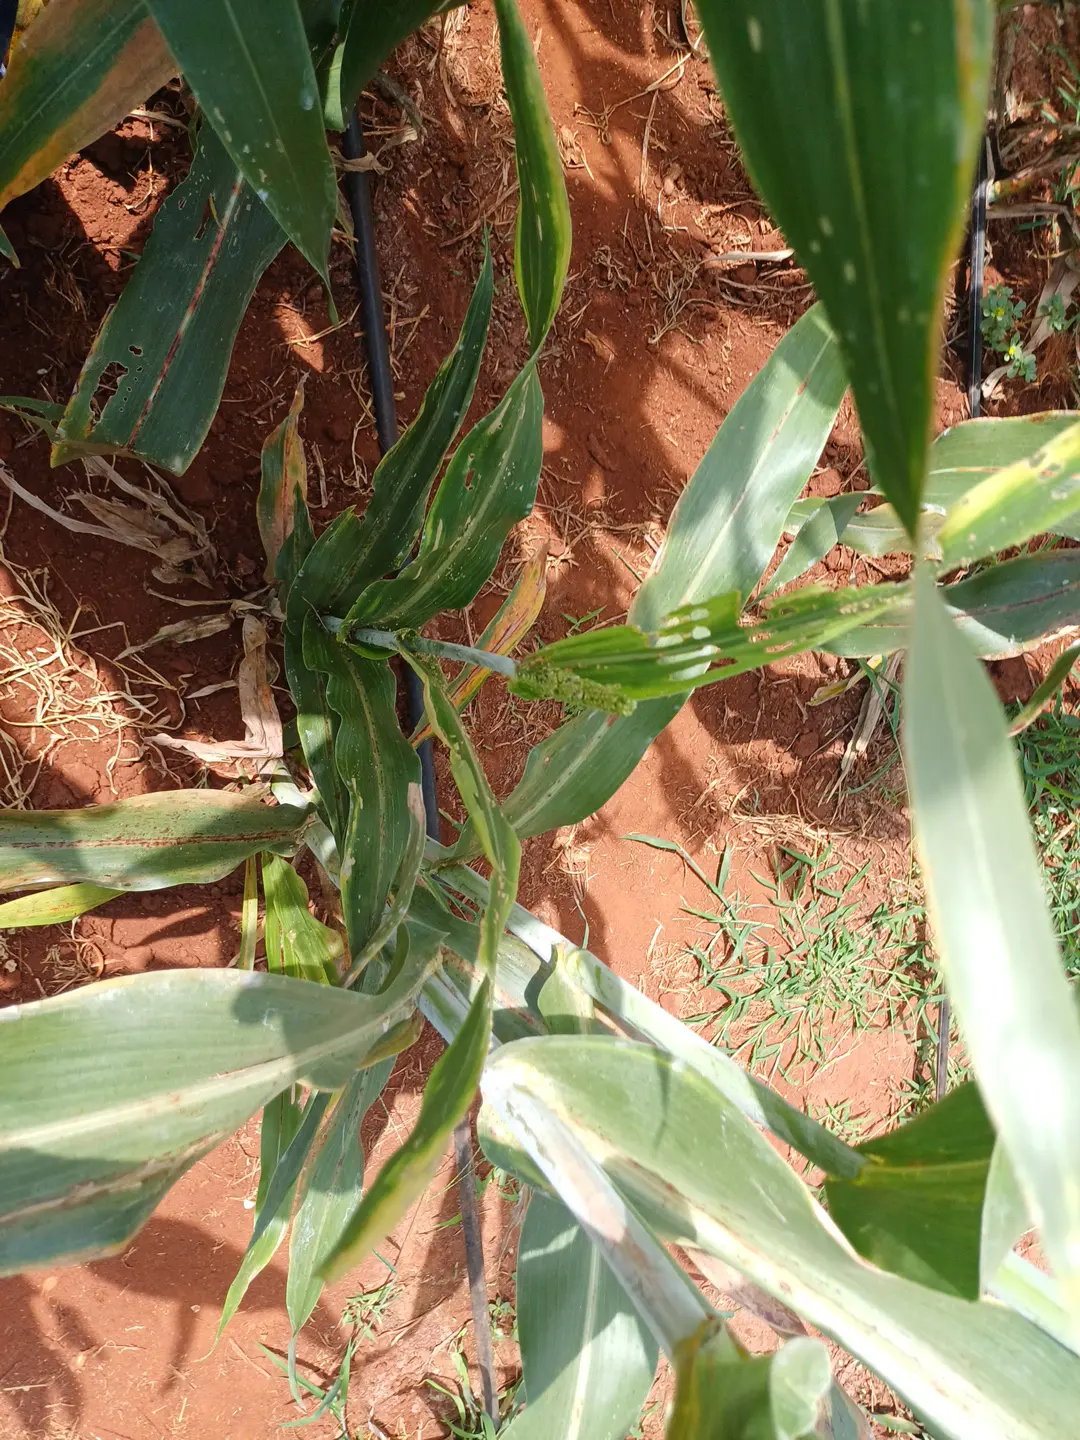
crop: sorghum
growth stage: filling grain
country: Kenya
